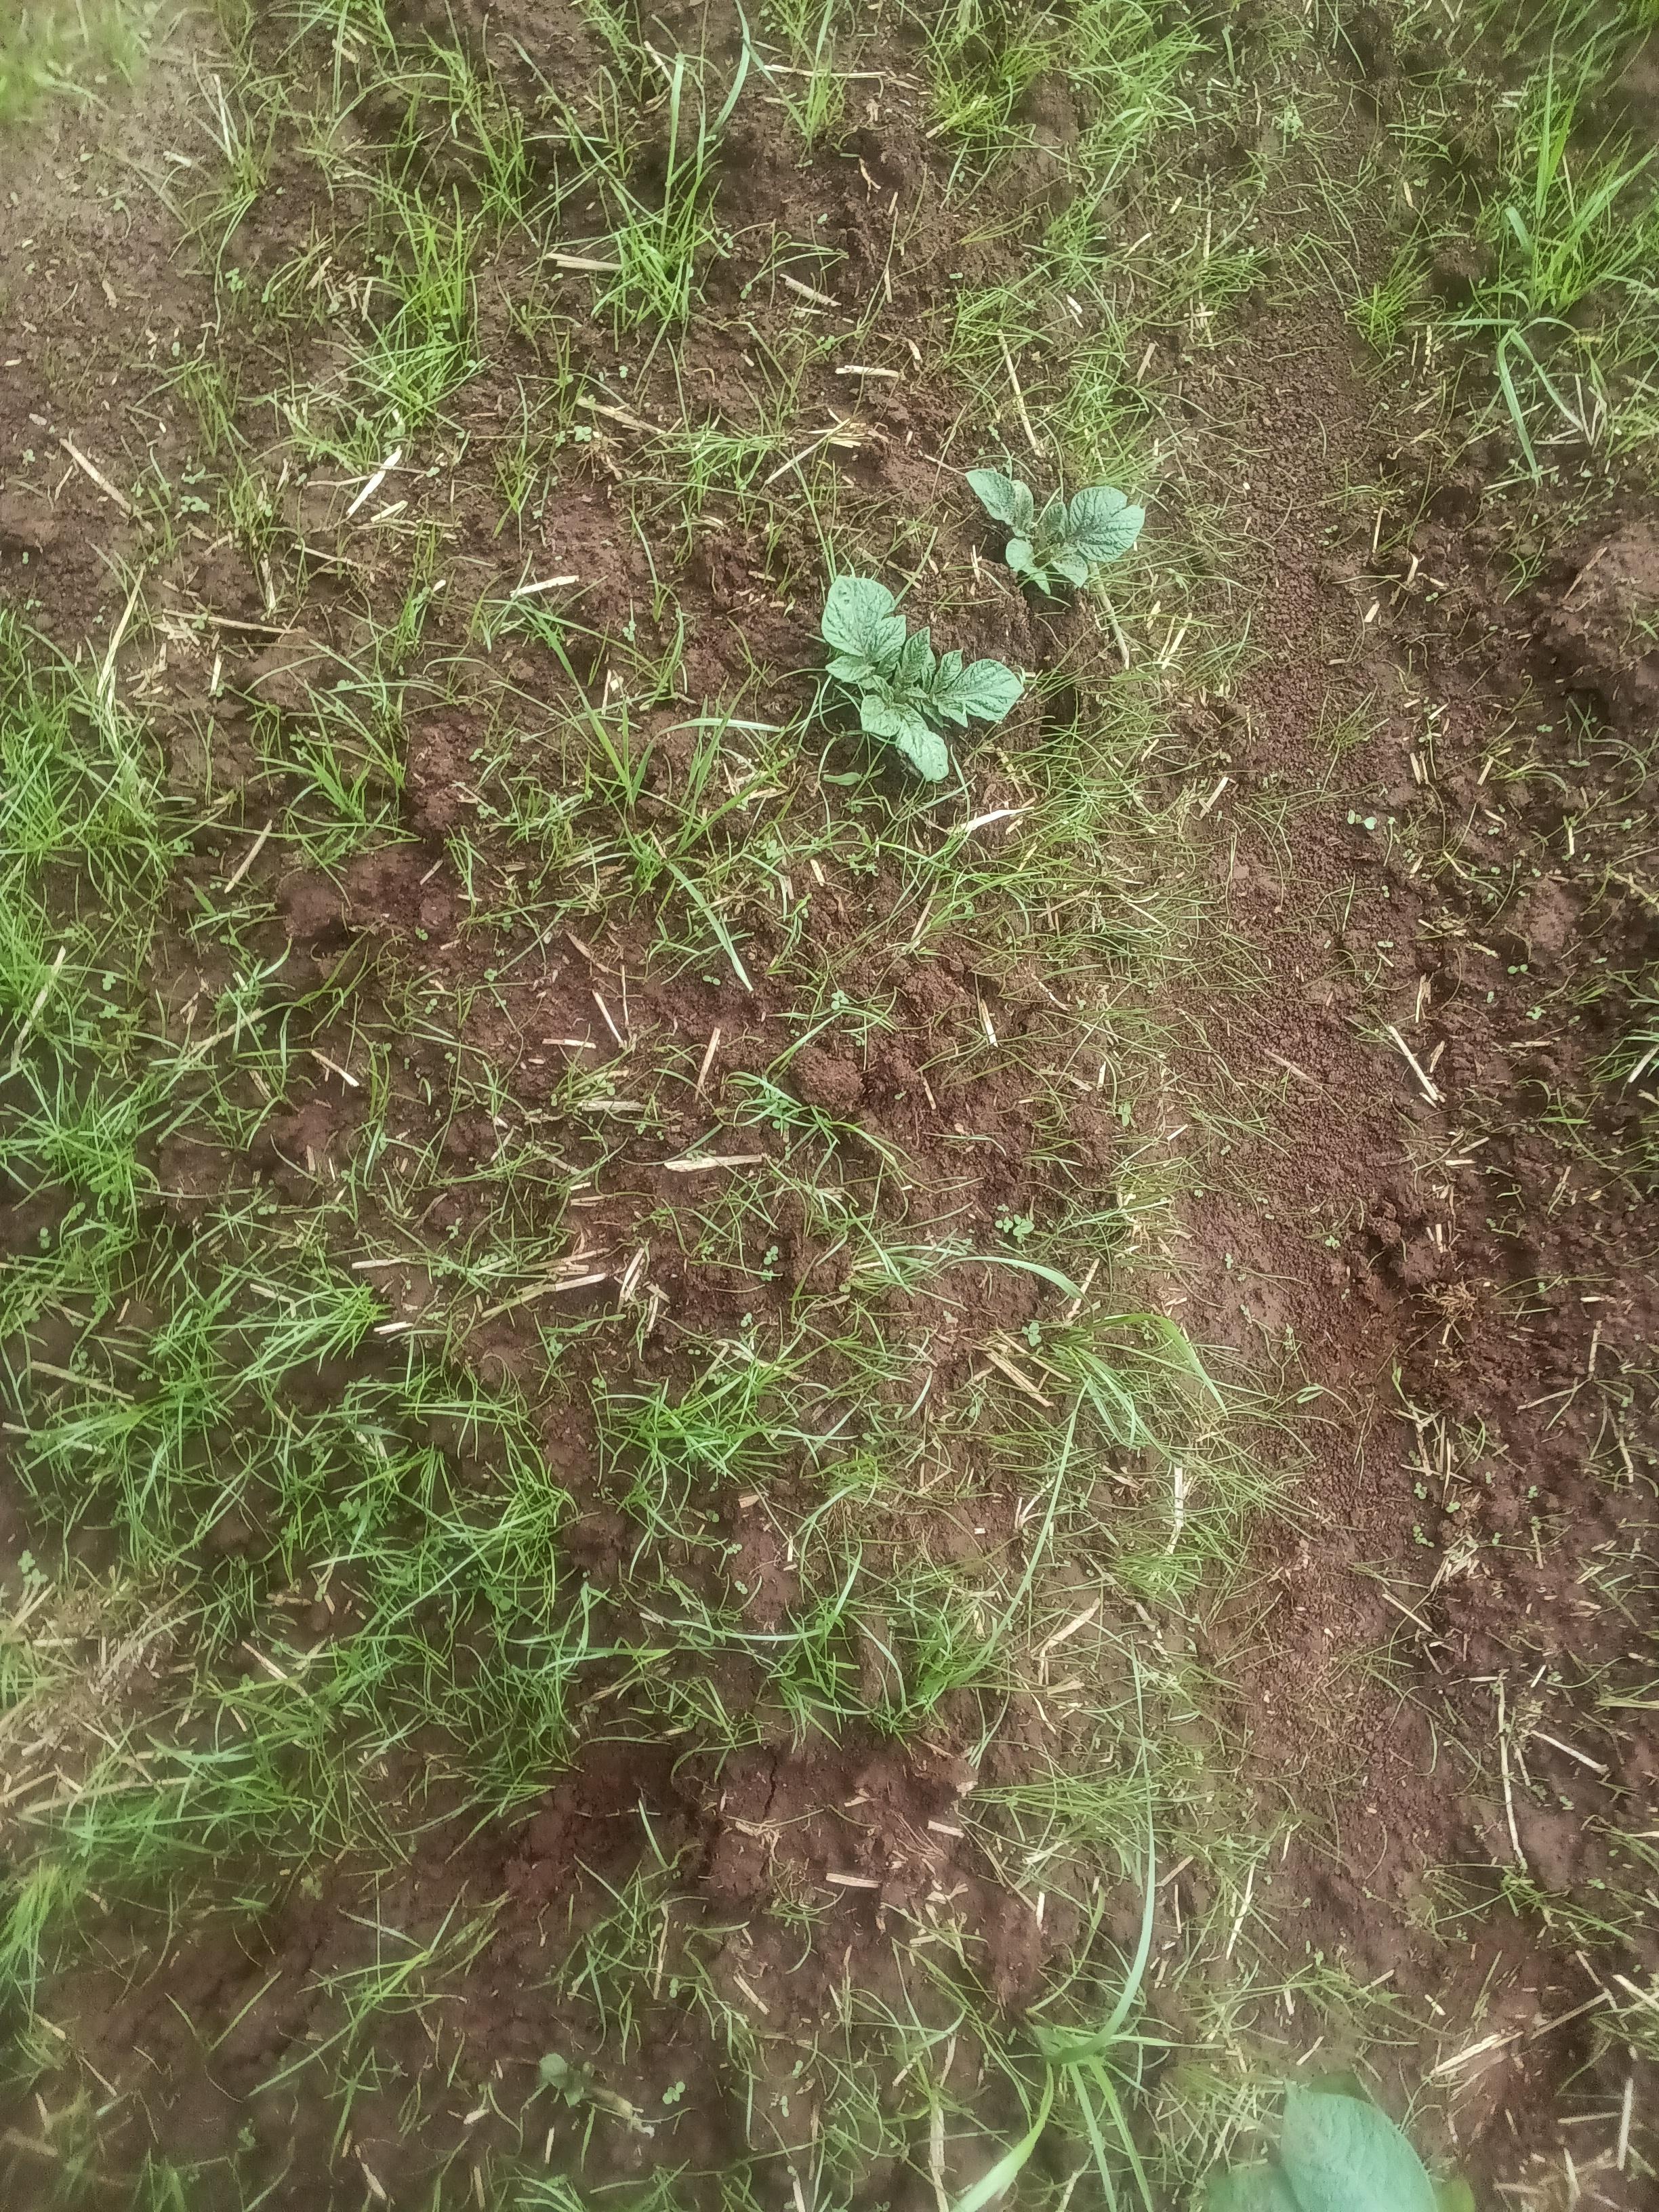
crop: potato
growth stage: emergence
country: Kenya
